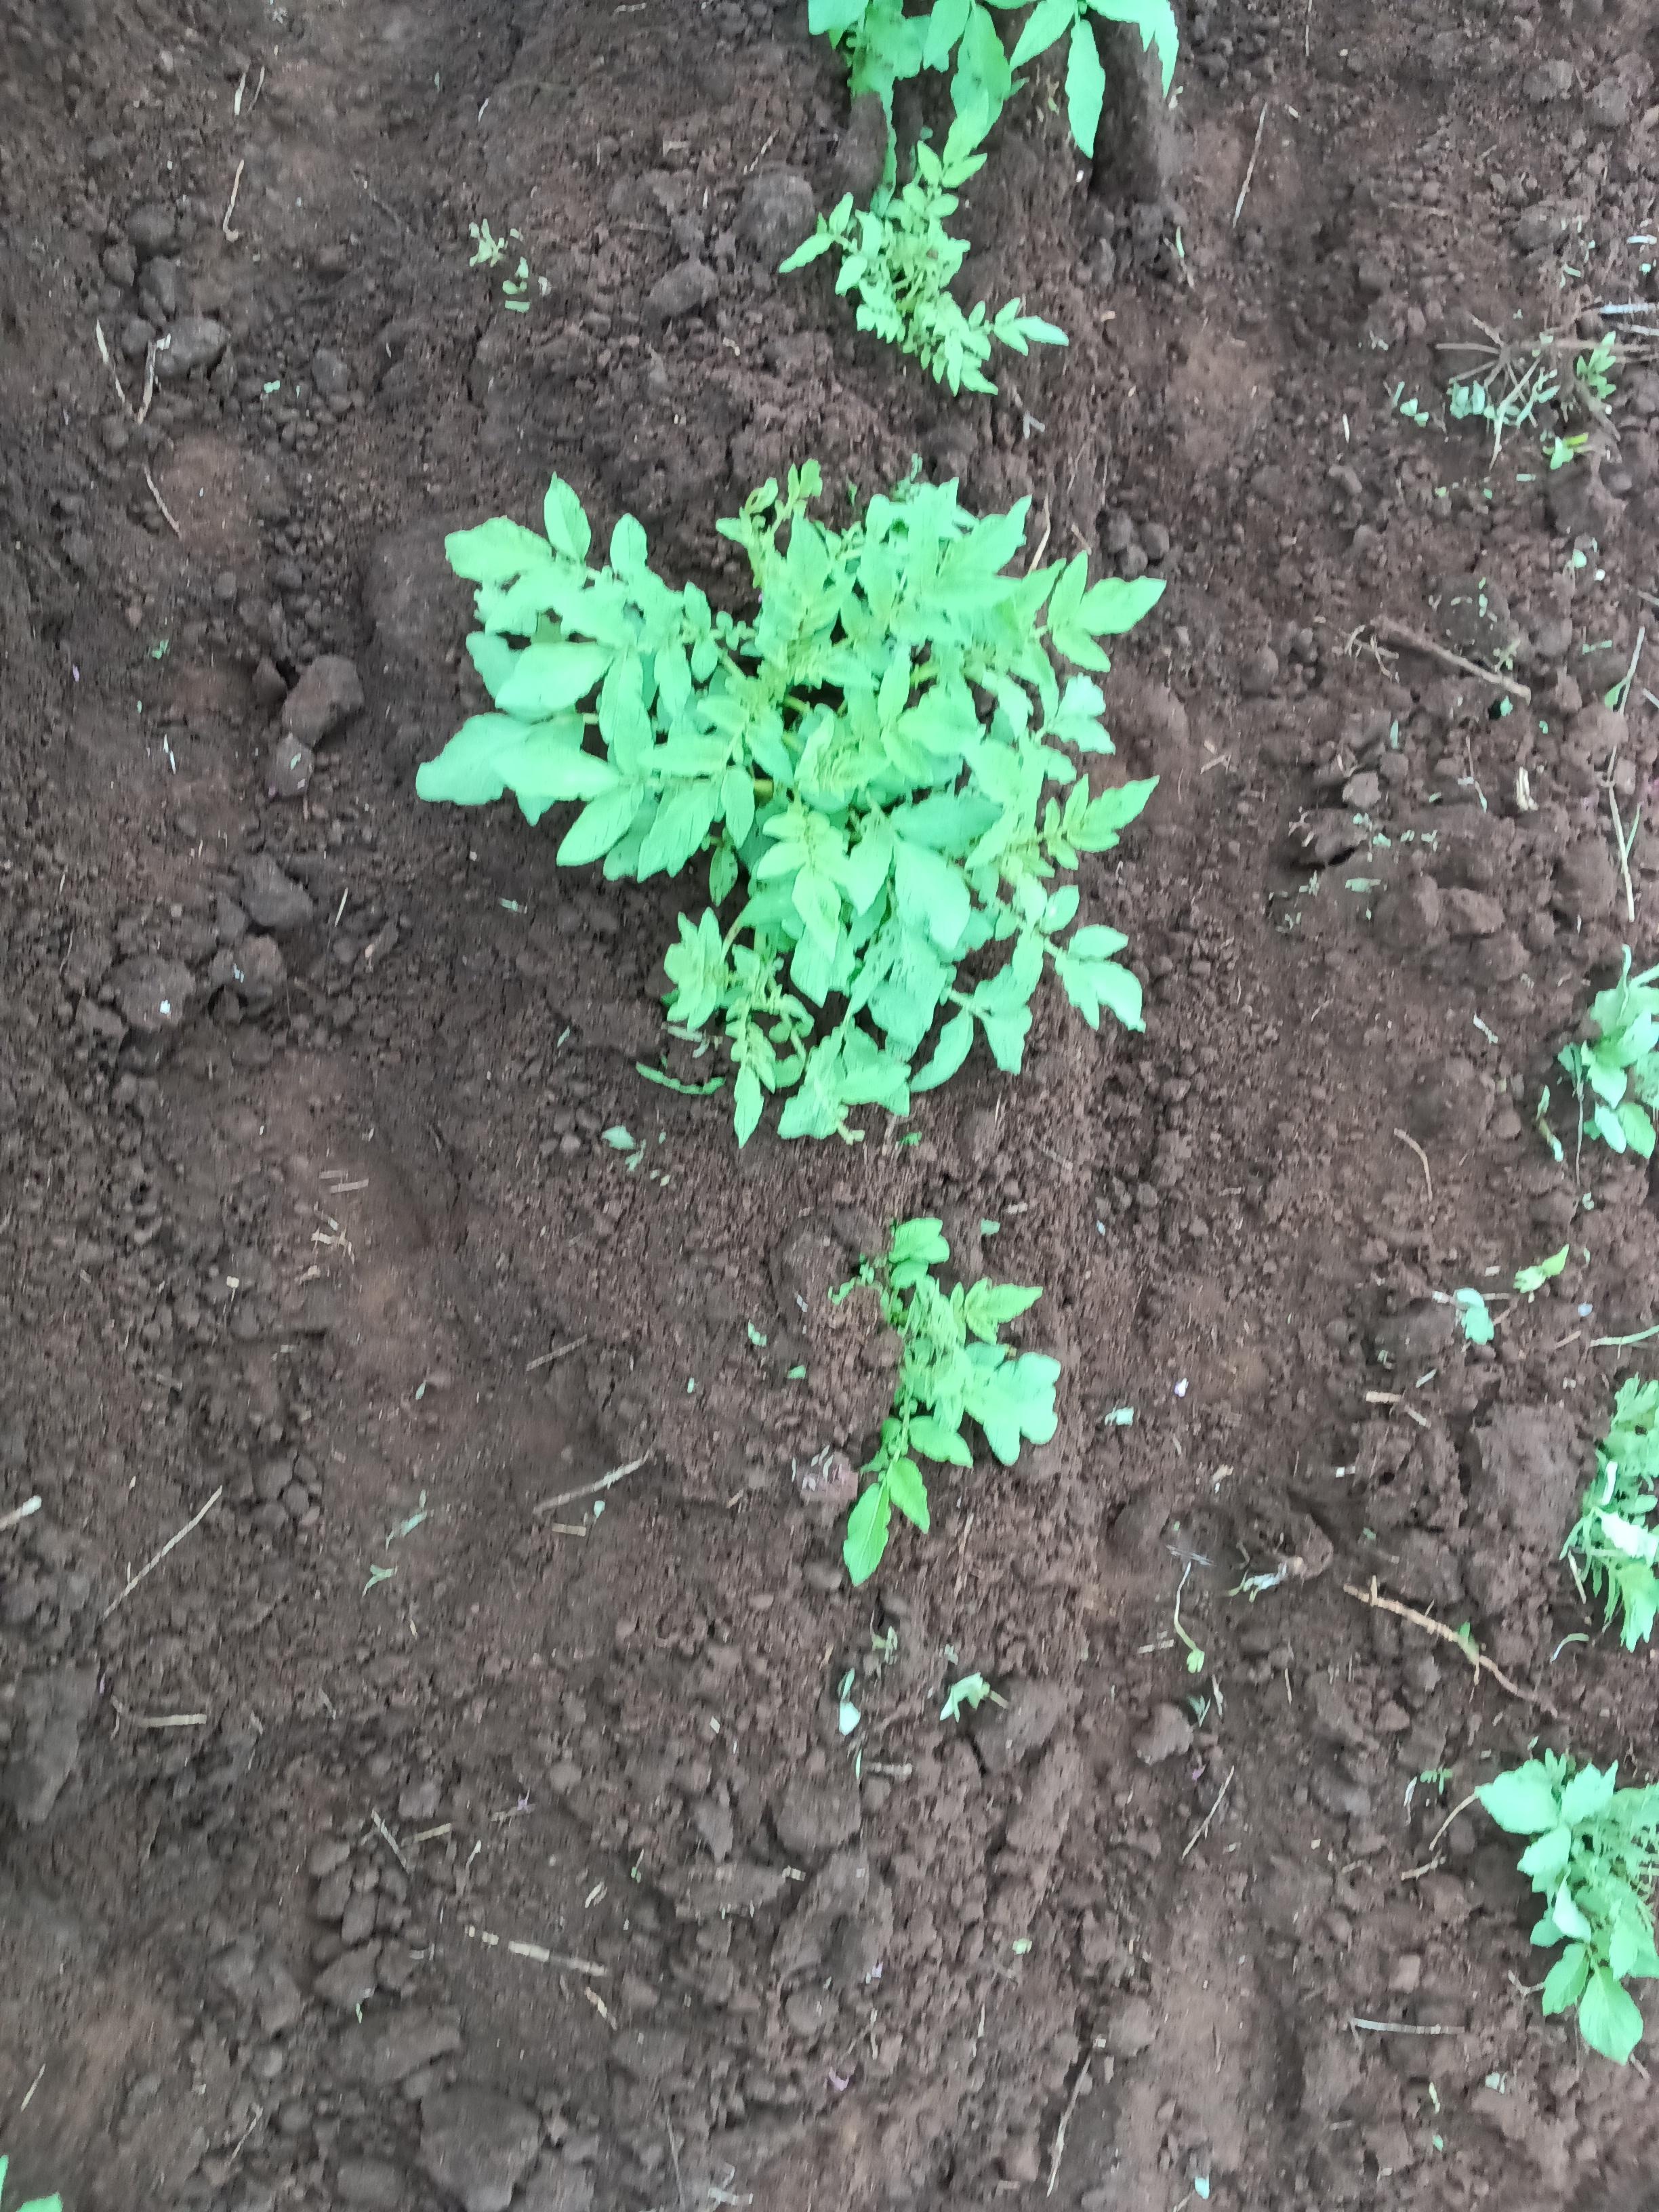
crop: potato
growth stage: sprouting emergence
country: Kenya
